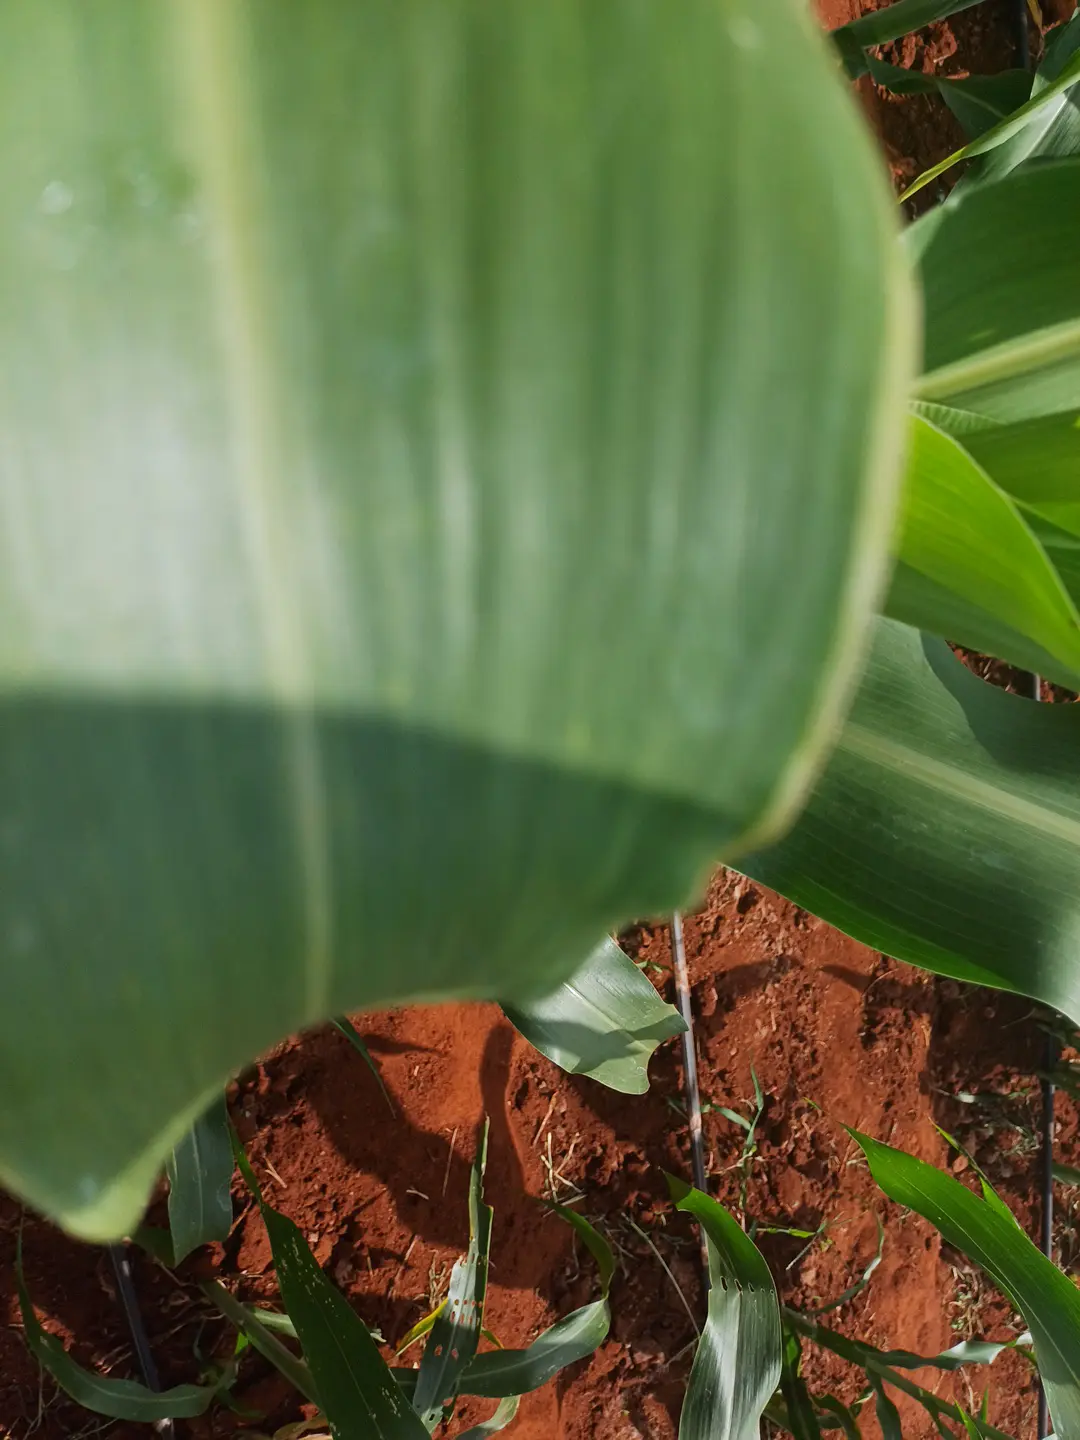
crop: sorghum
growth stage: heading tuber
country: Kenya
